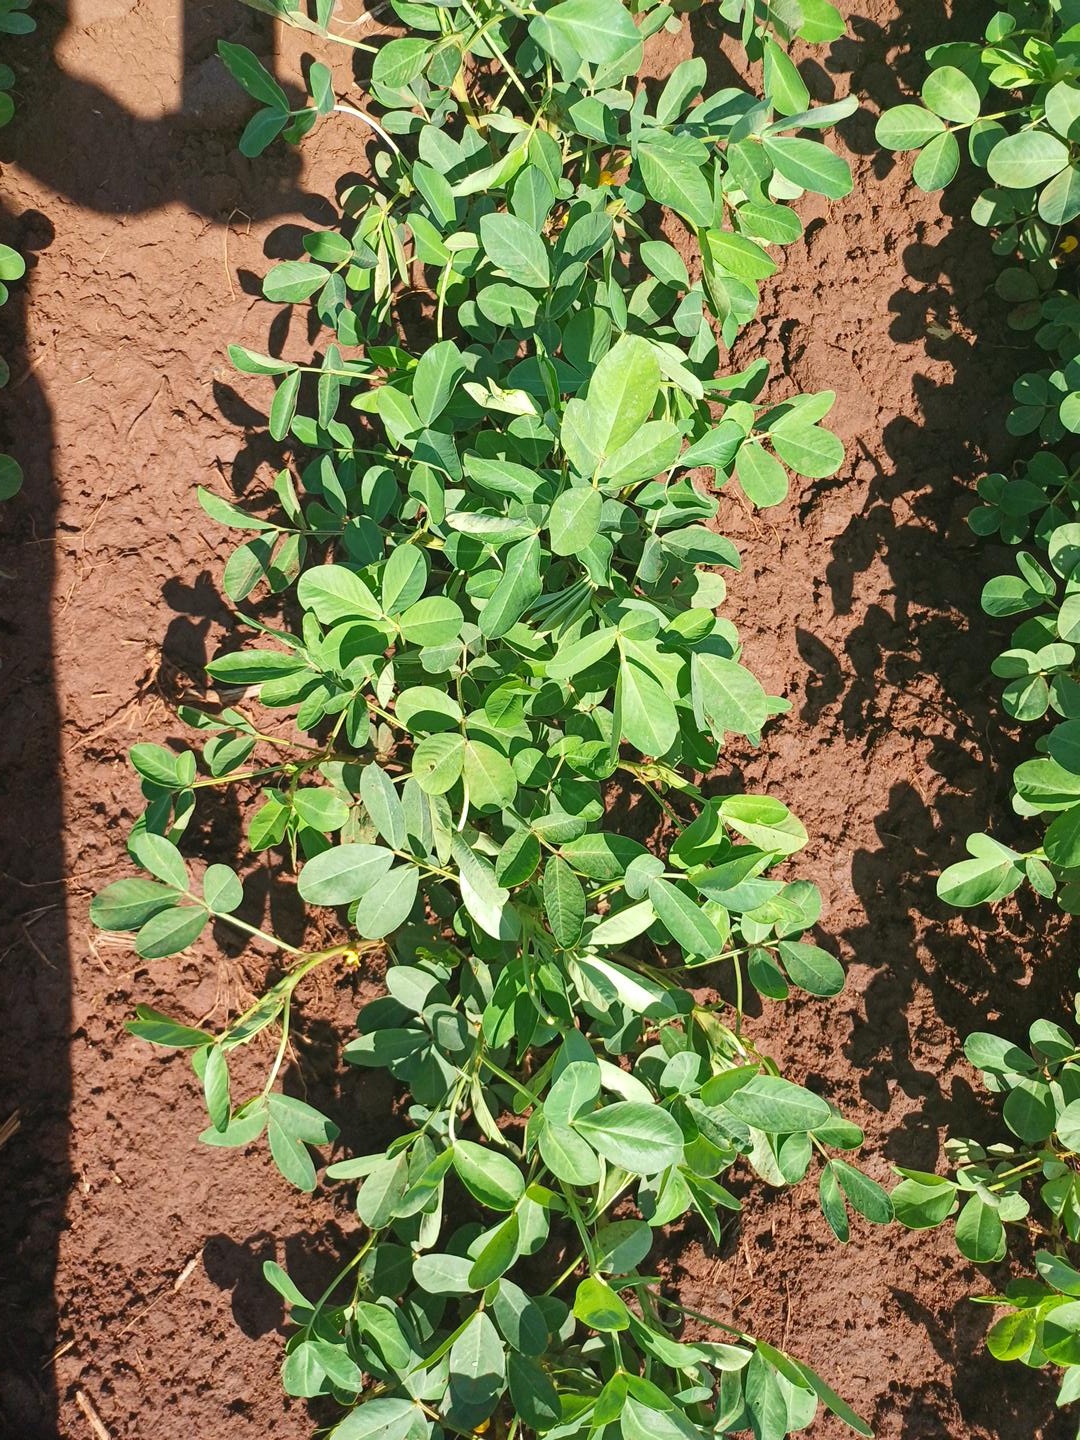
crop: groundnut
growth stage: flowering
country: Kenya
